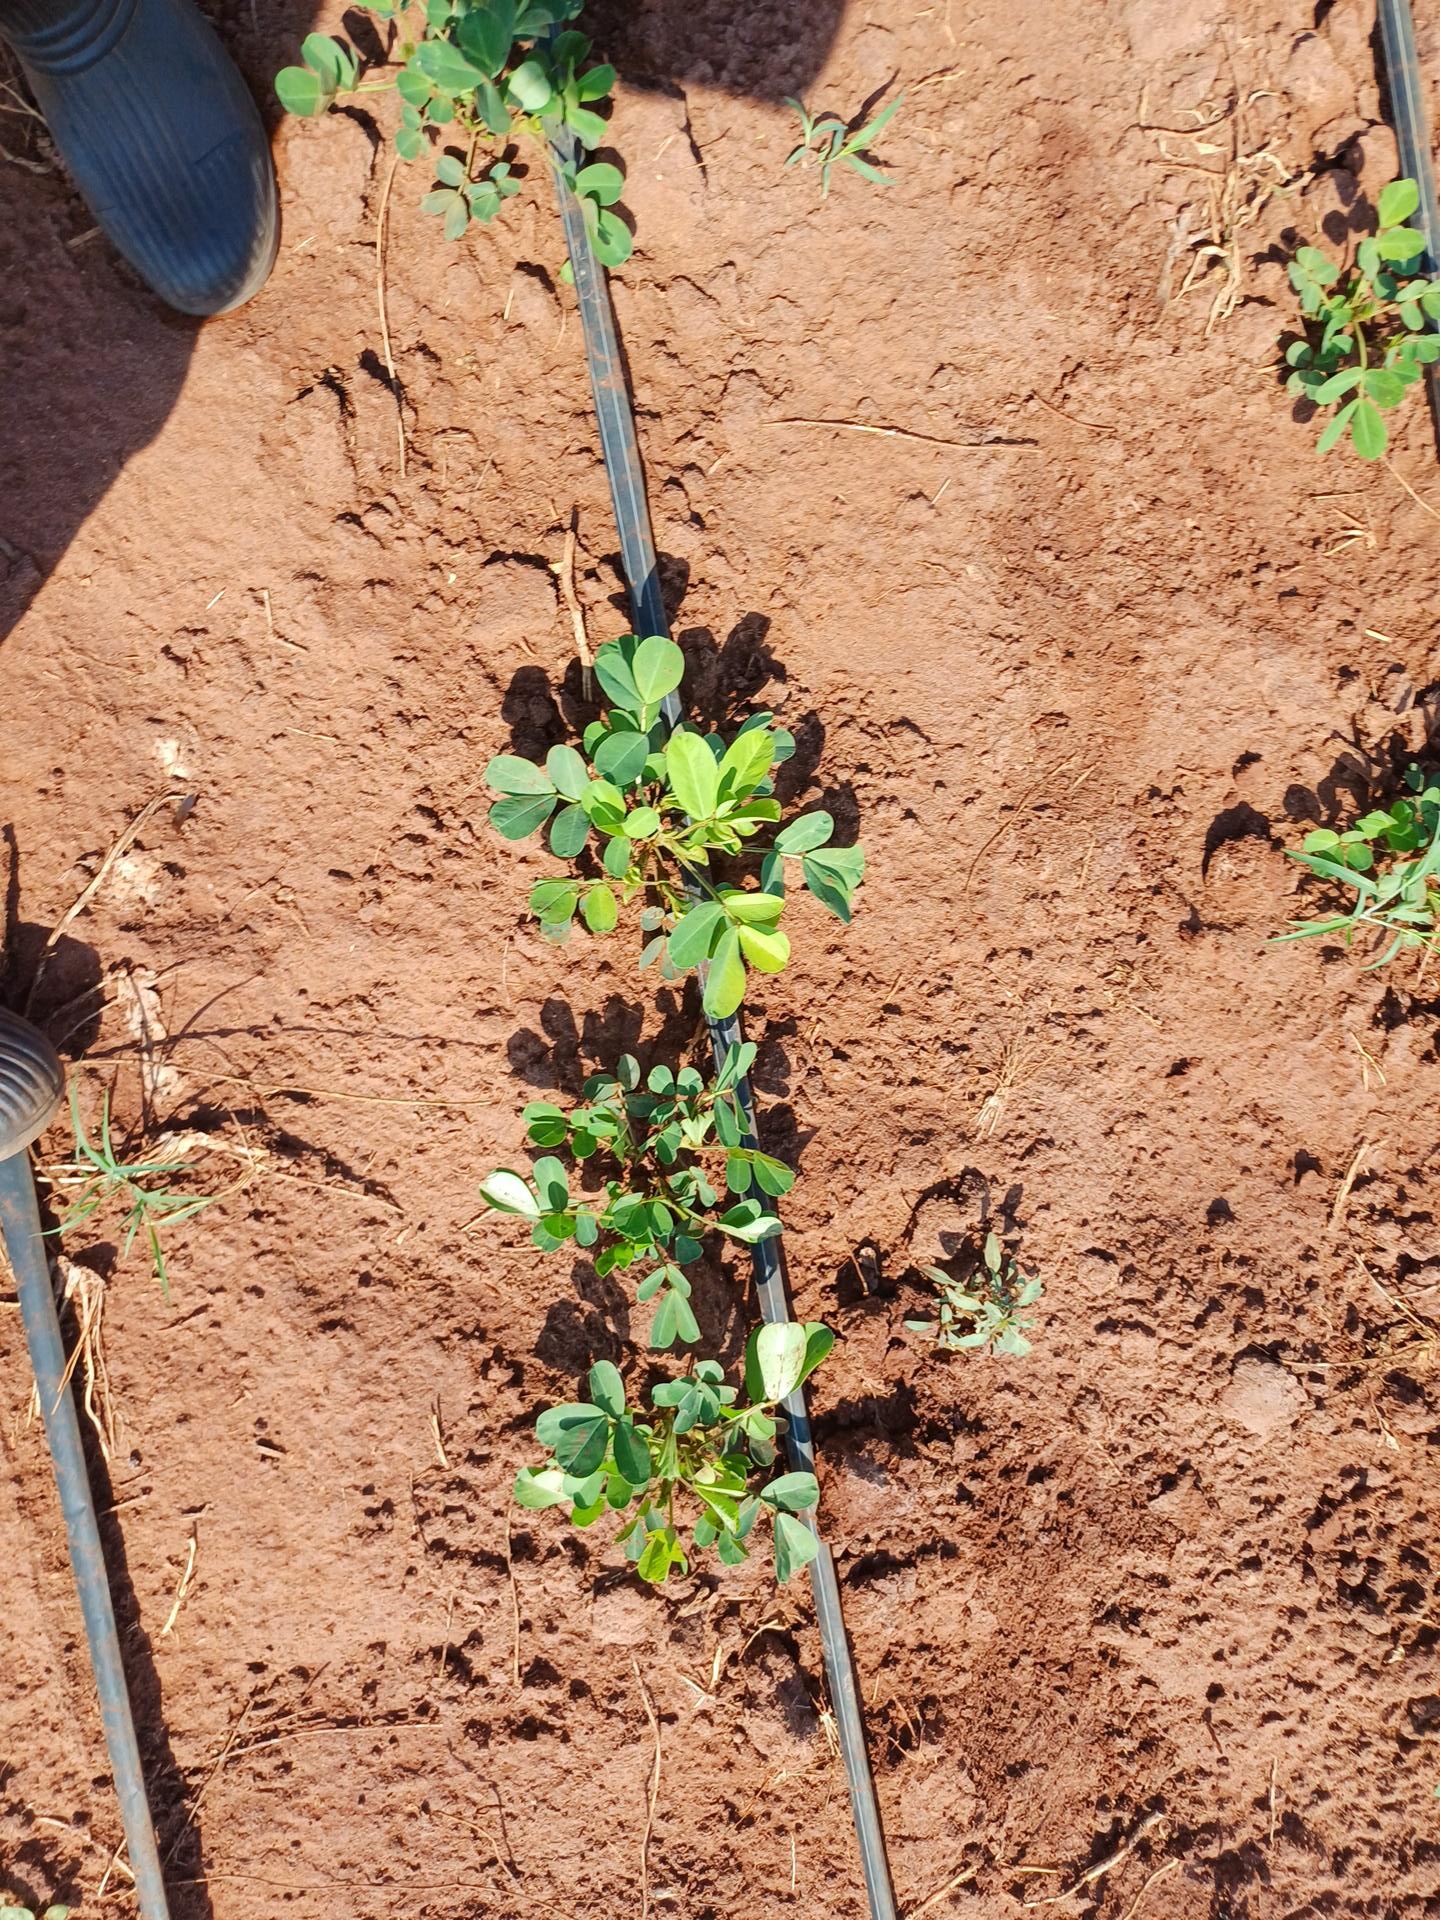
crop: groundnut
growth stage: vegetative
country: Kenya
